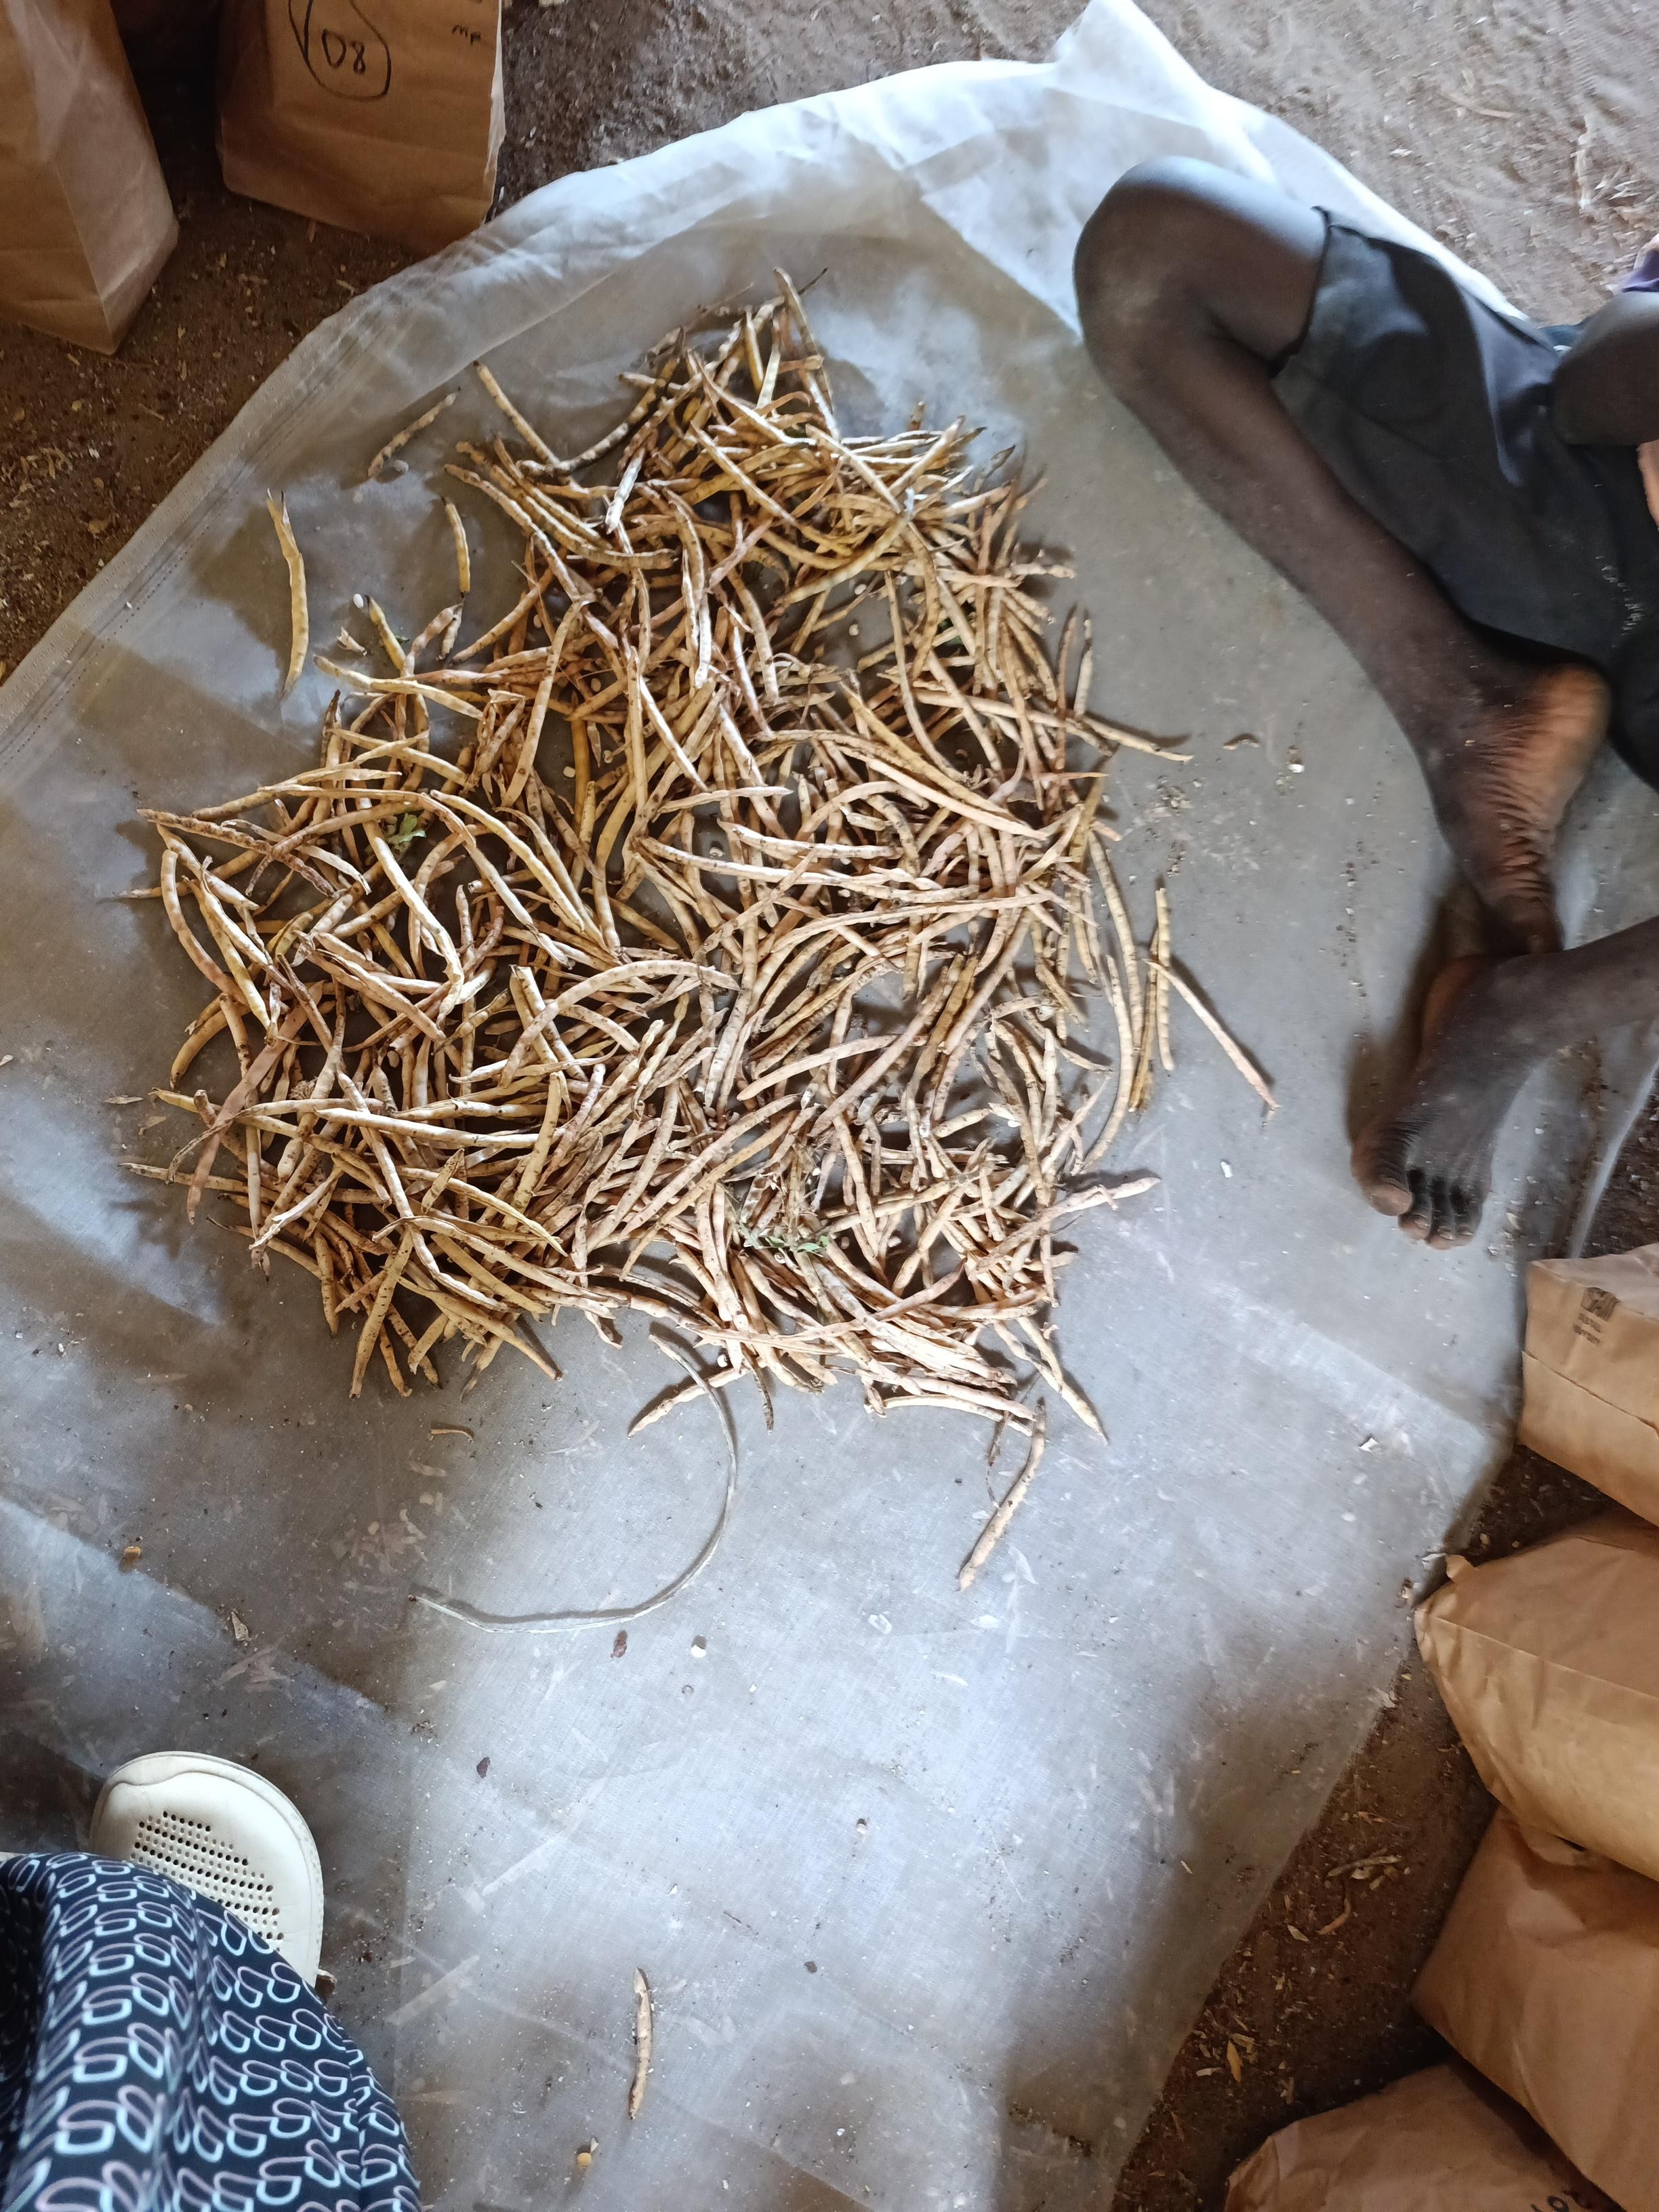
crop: cowpea
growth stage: harvest
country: Nigeria
